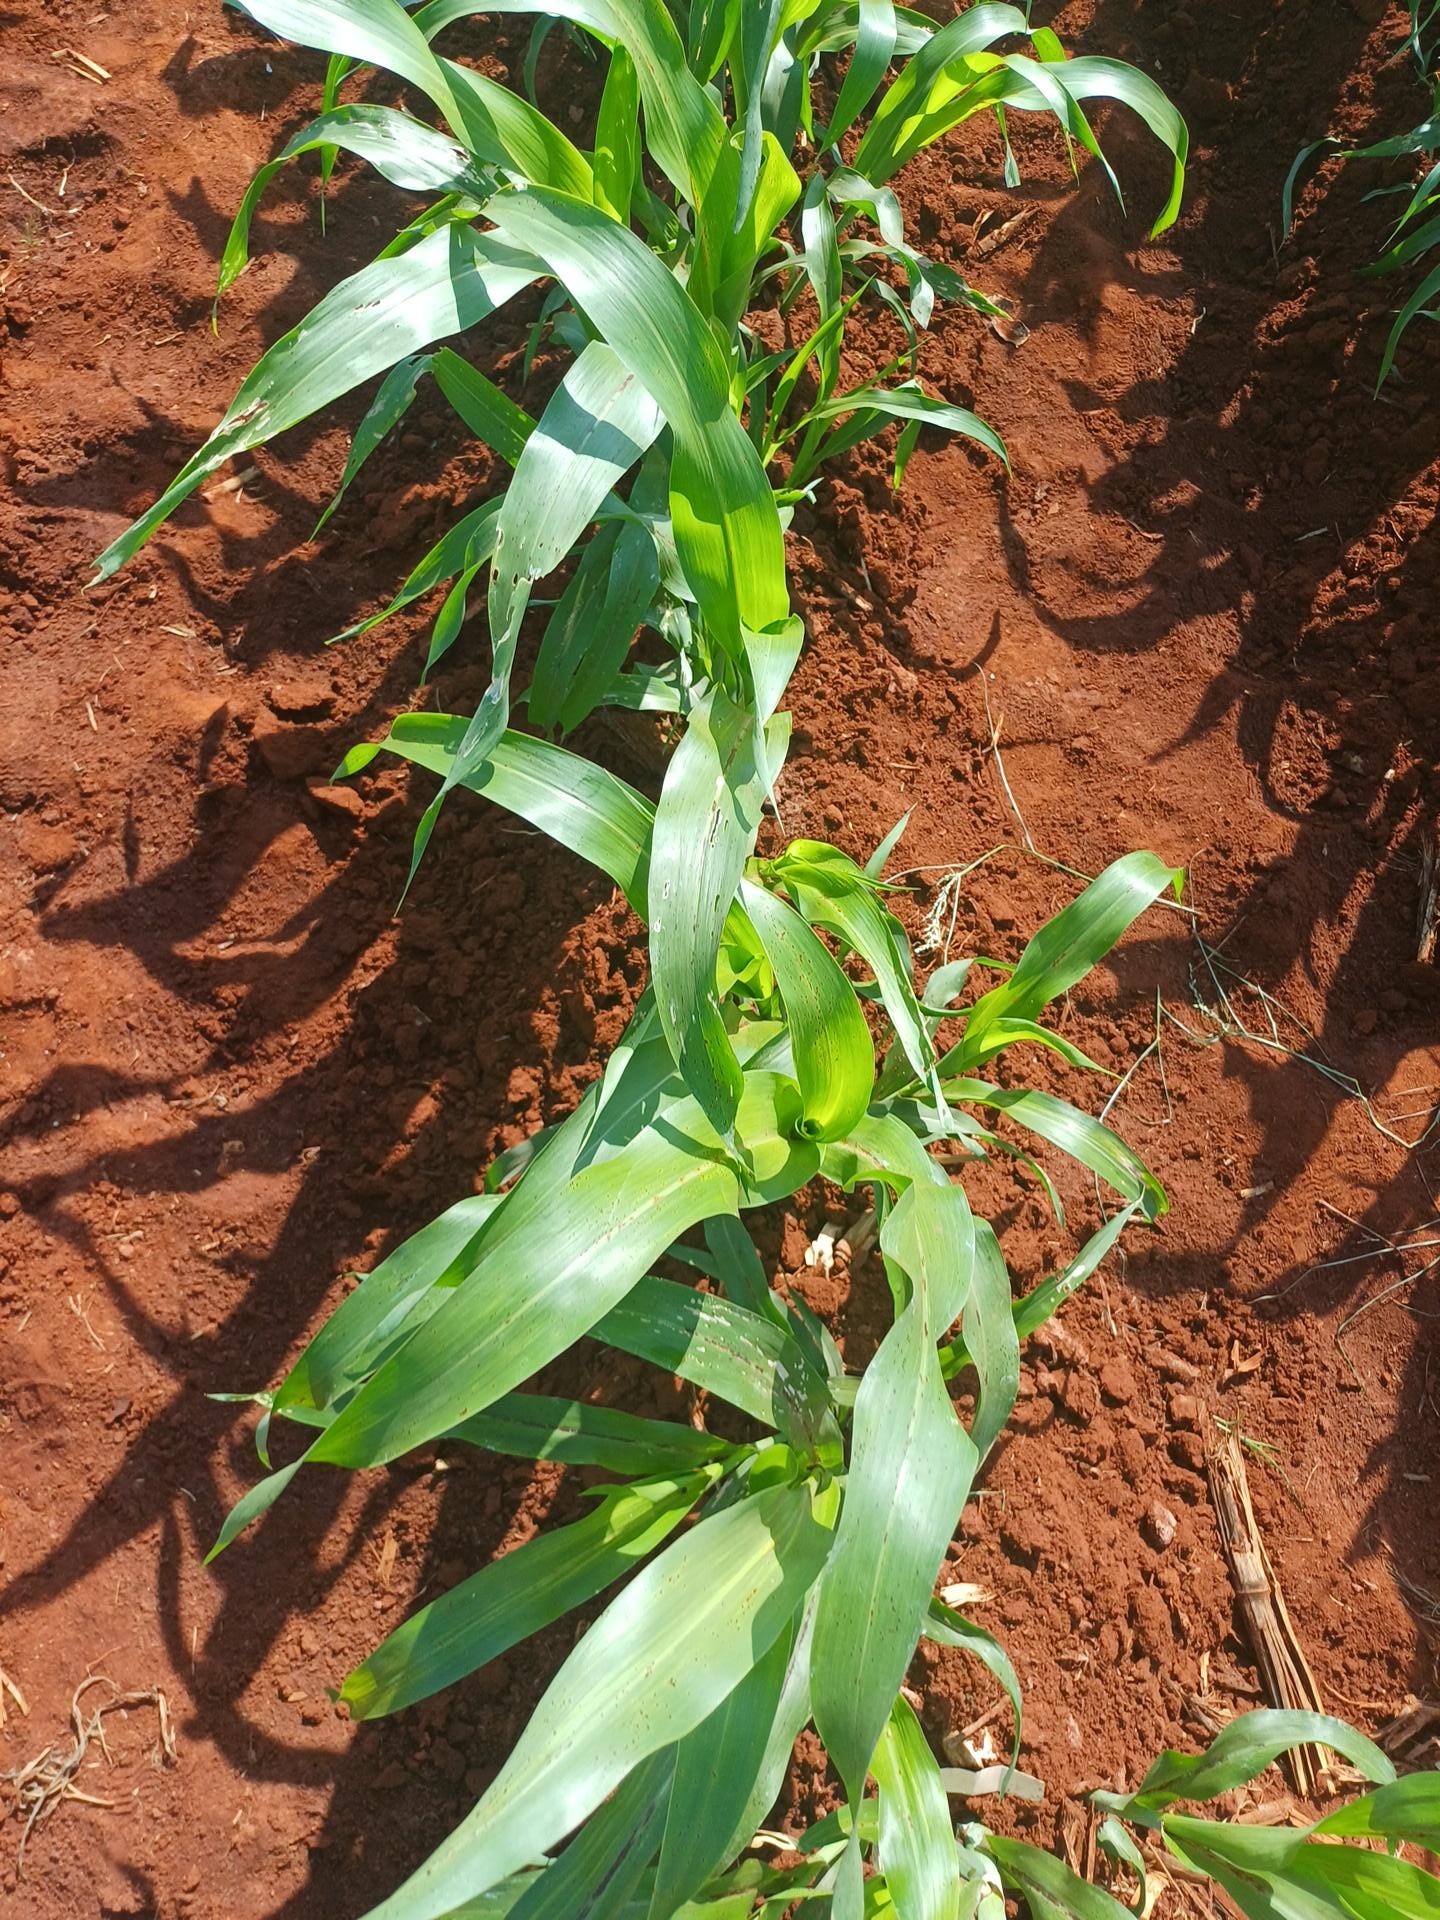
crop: sorghum
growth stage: vegetative
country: Kenya
